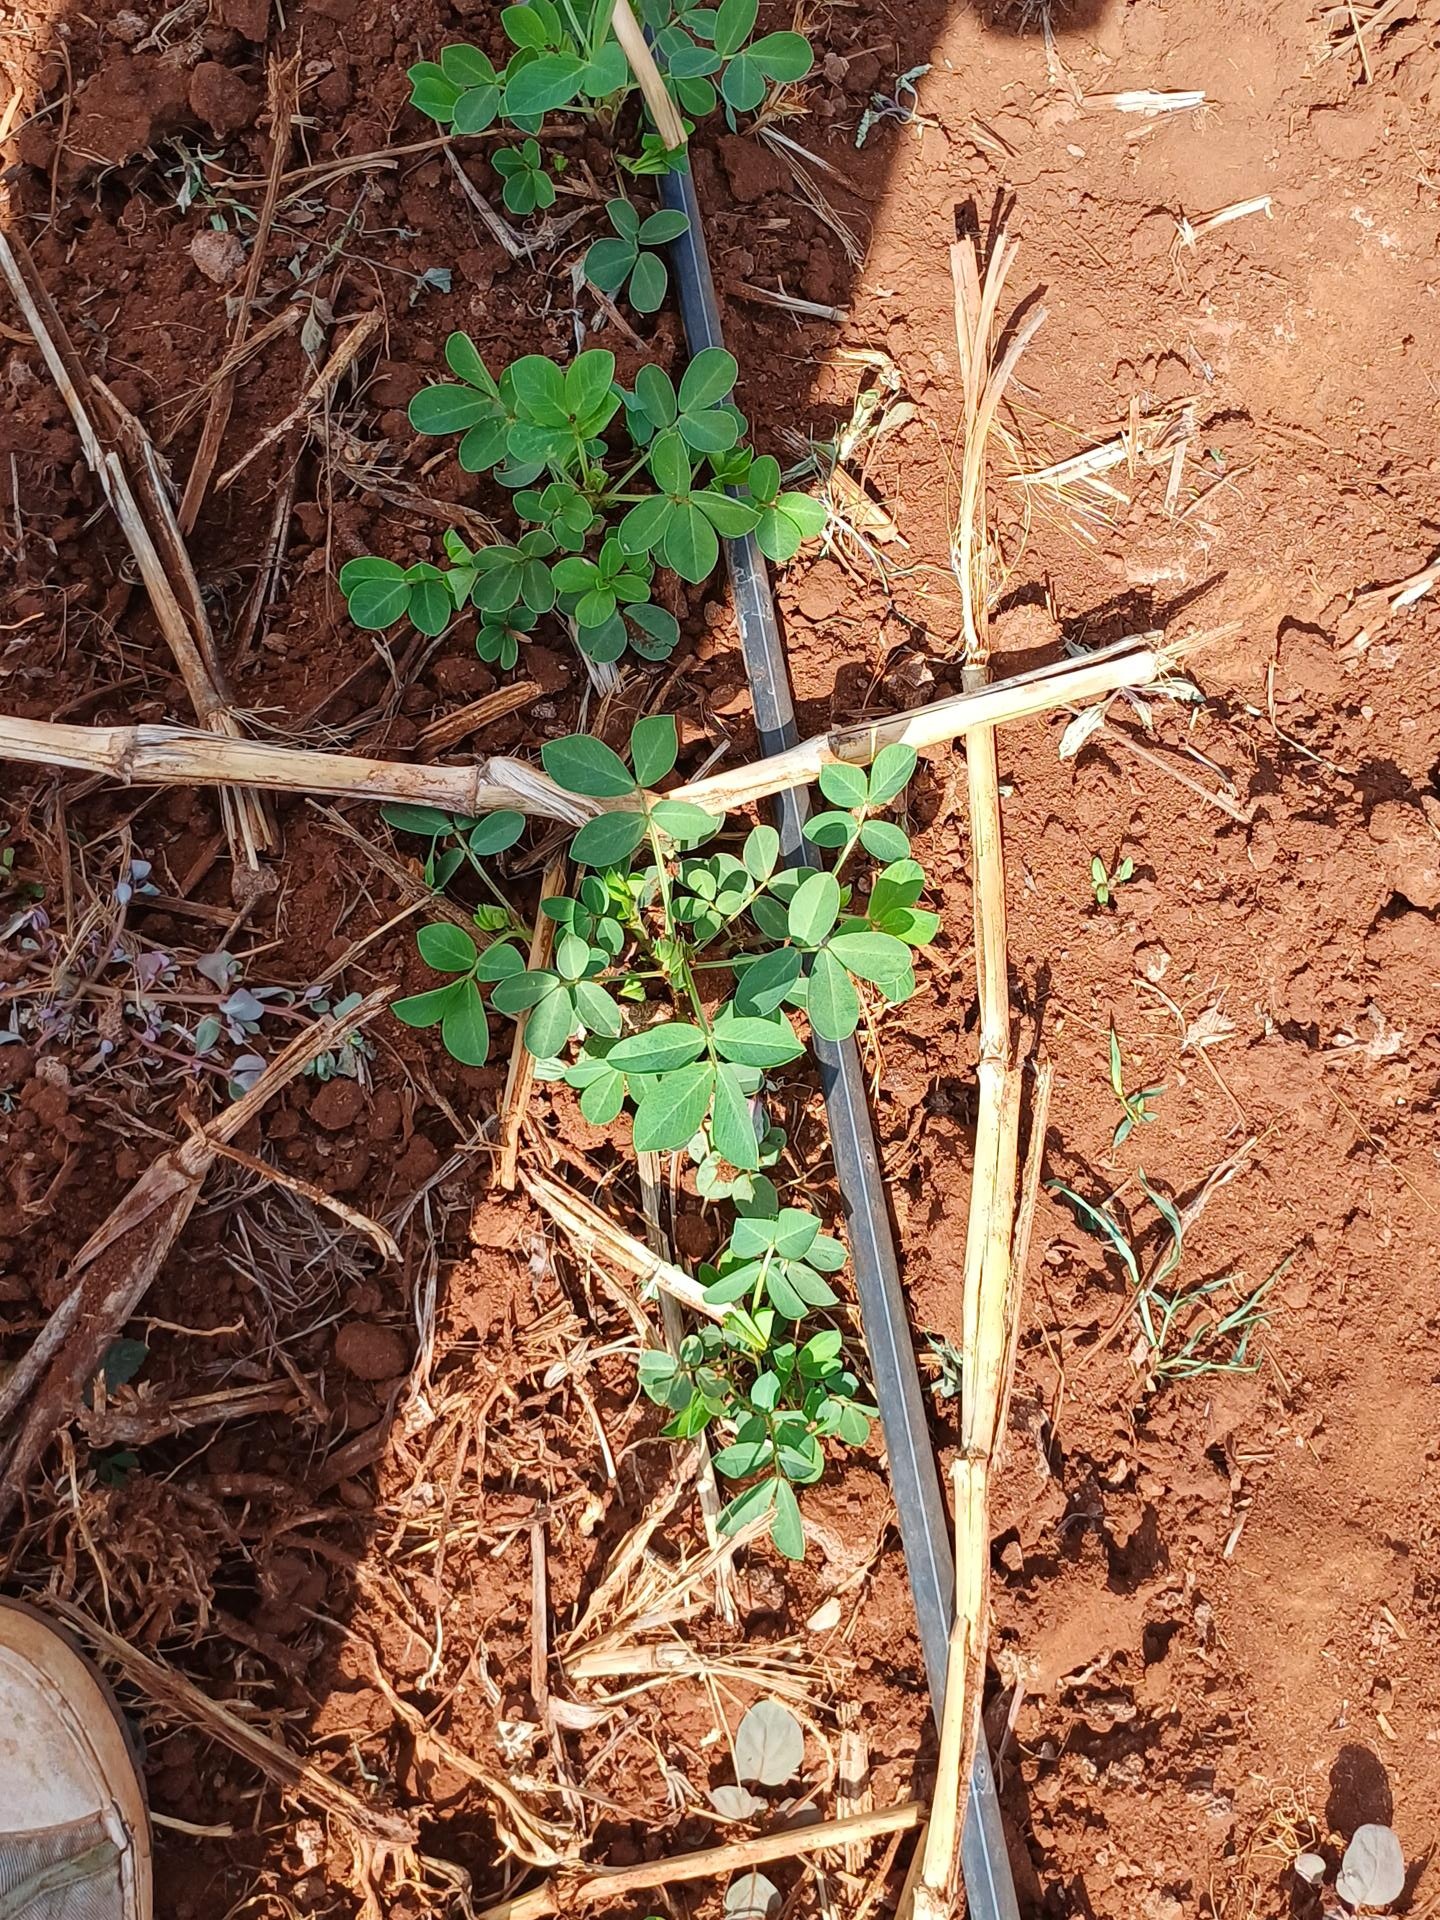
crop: groundnut
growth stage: vegetative
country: Kenya
